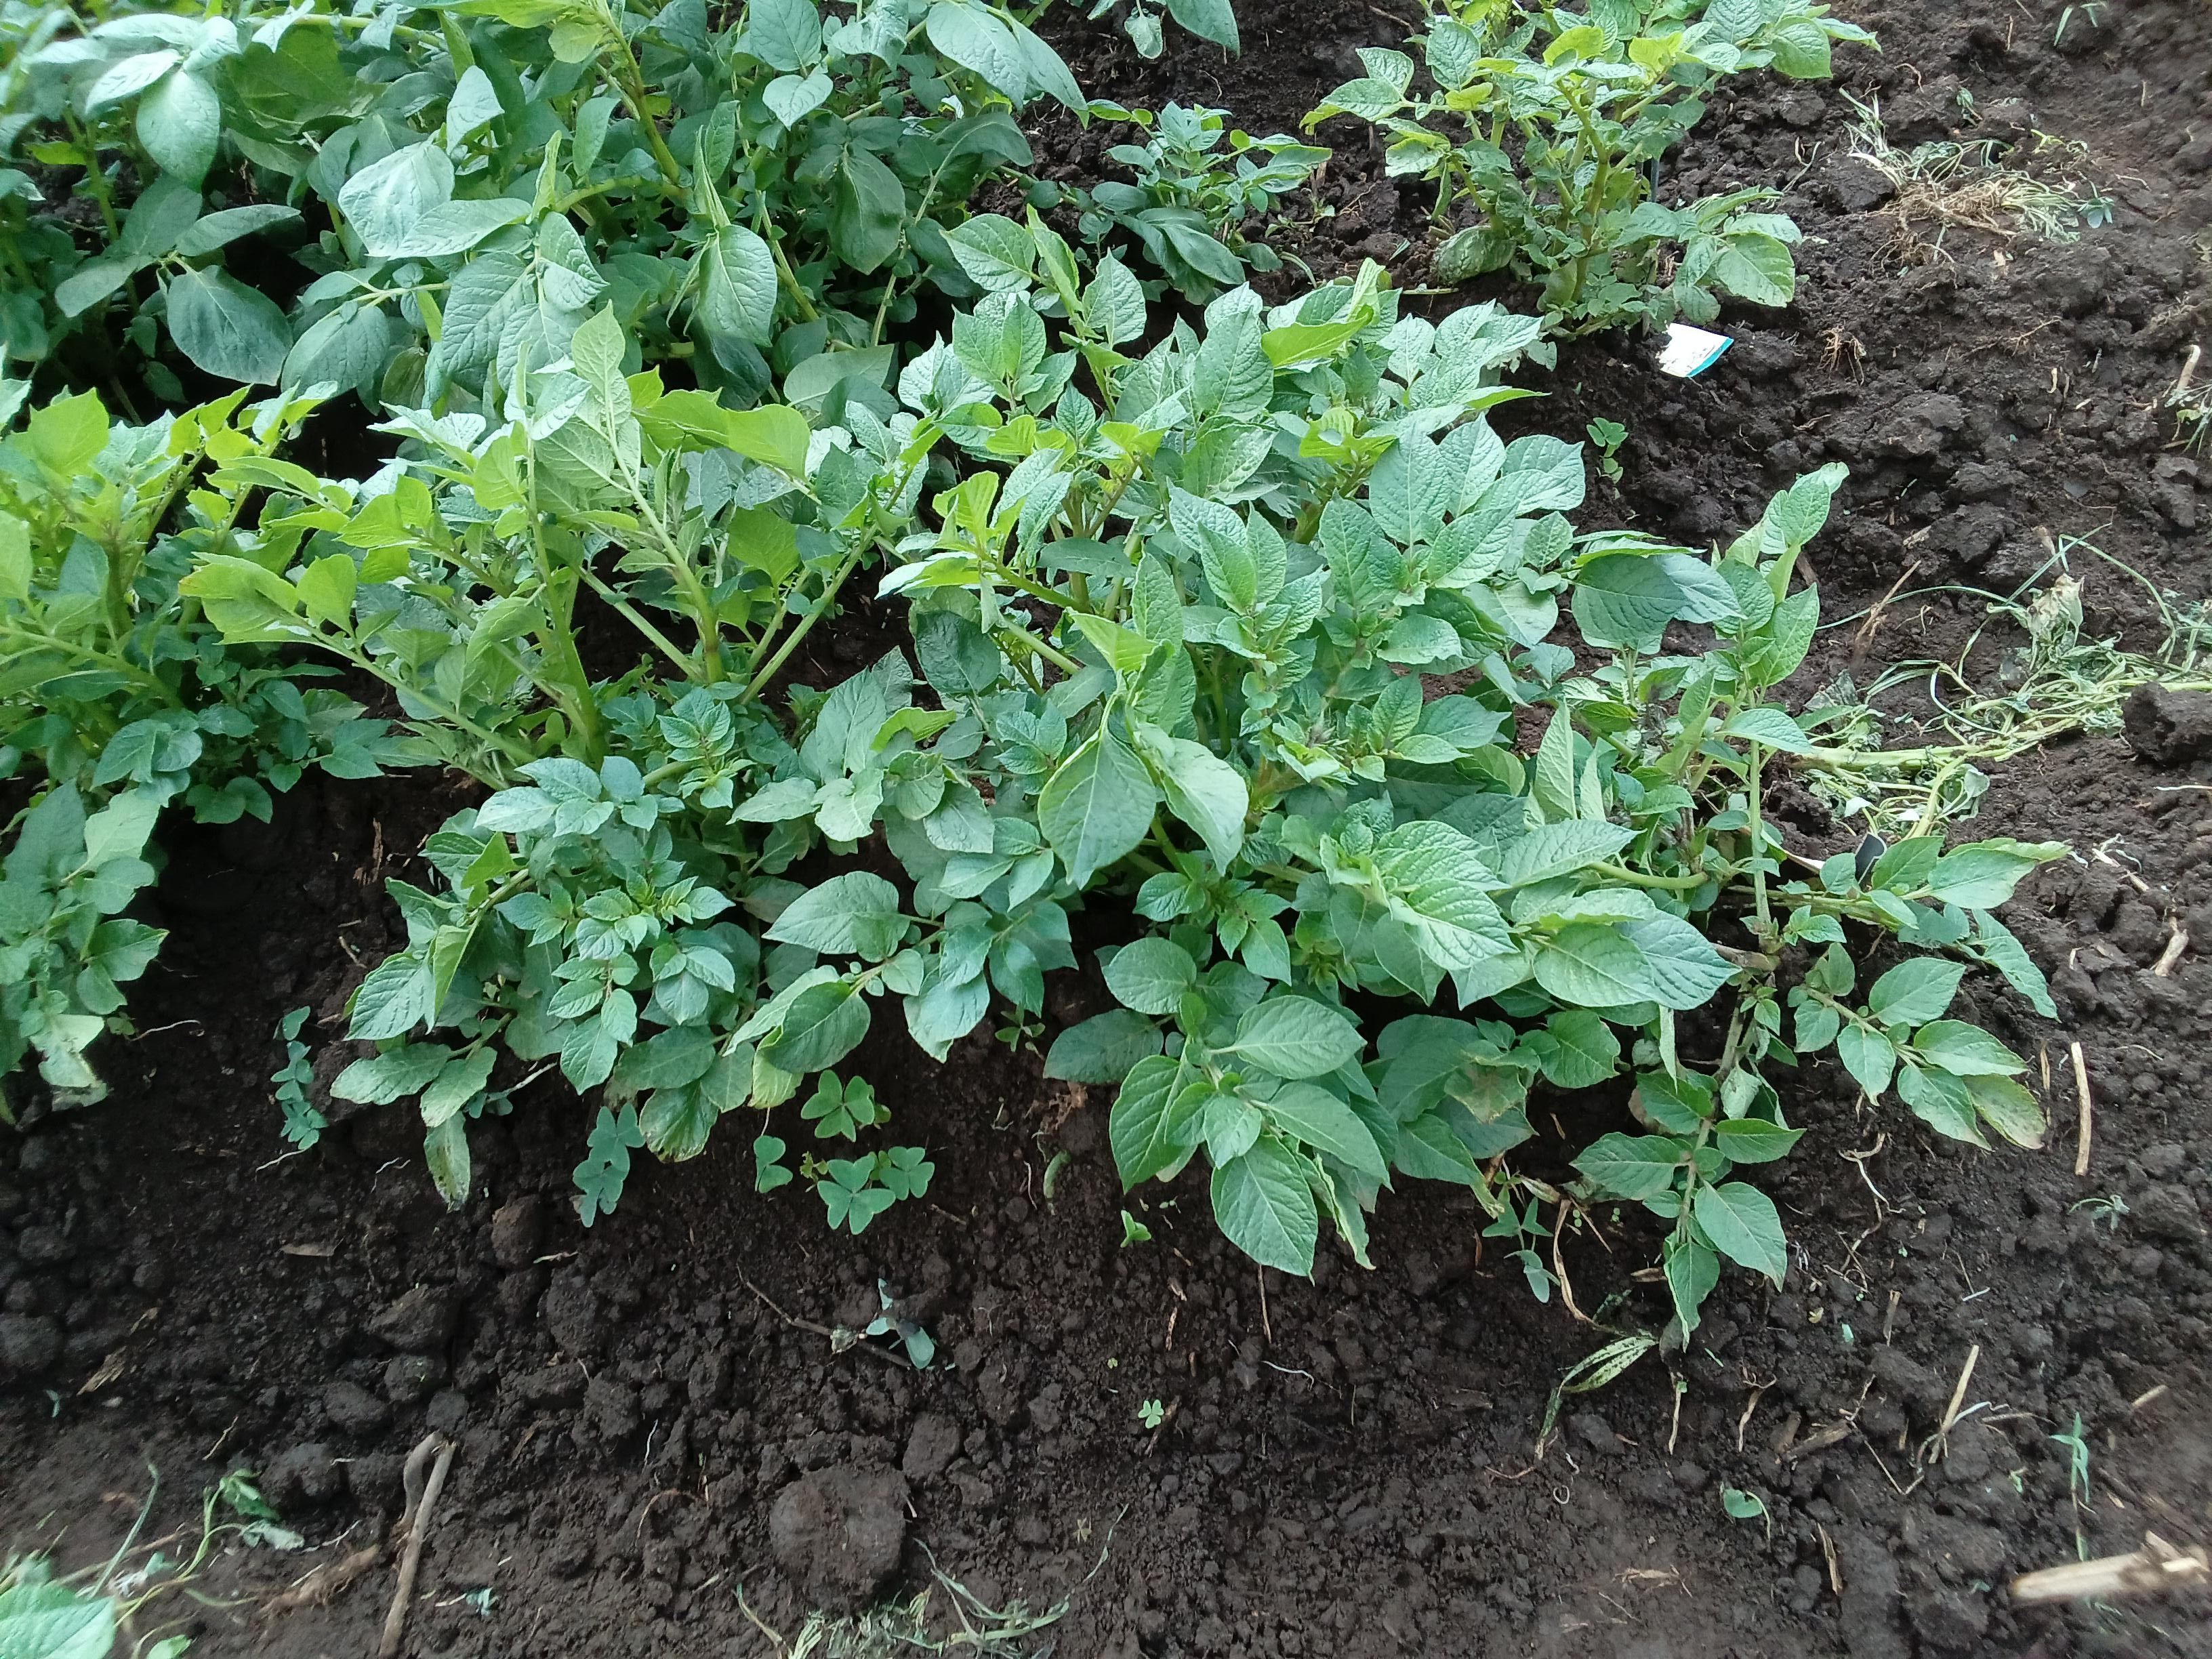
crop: potato
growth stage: vegetative
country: Kenya
